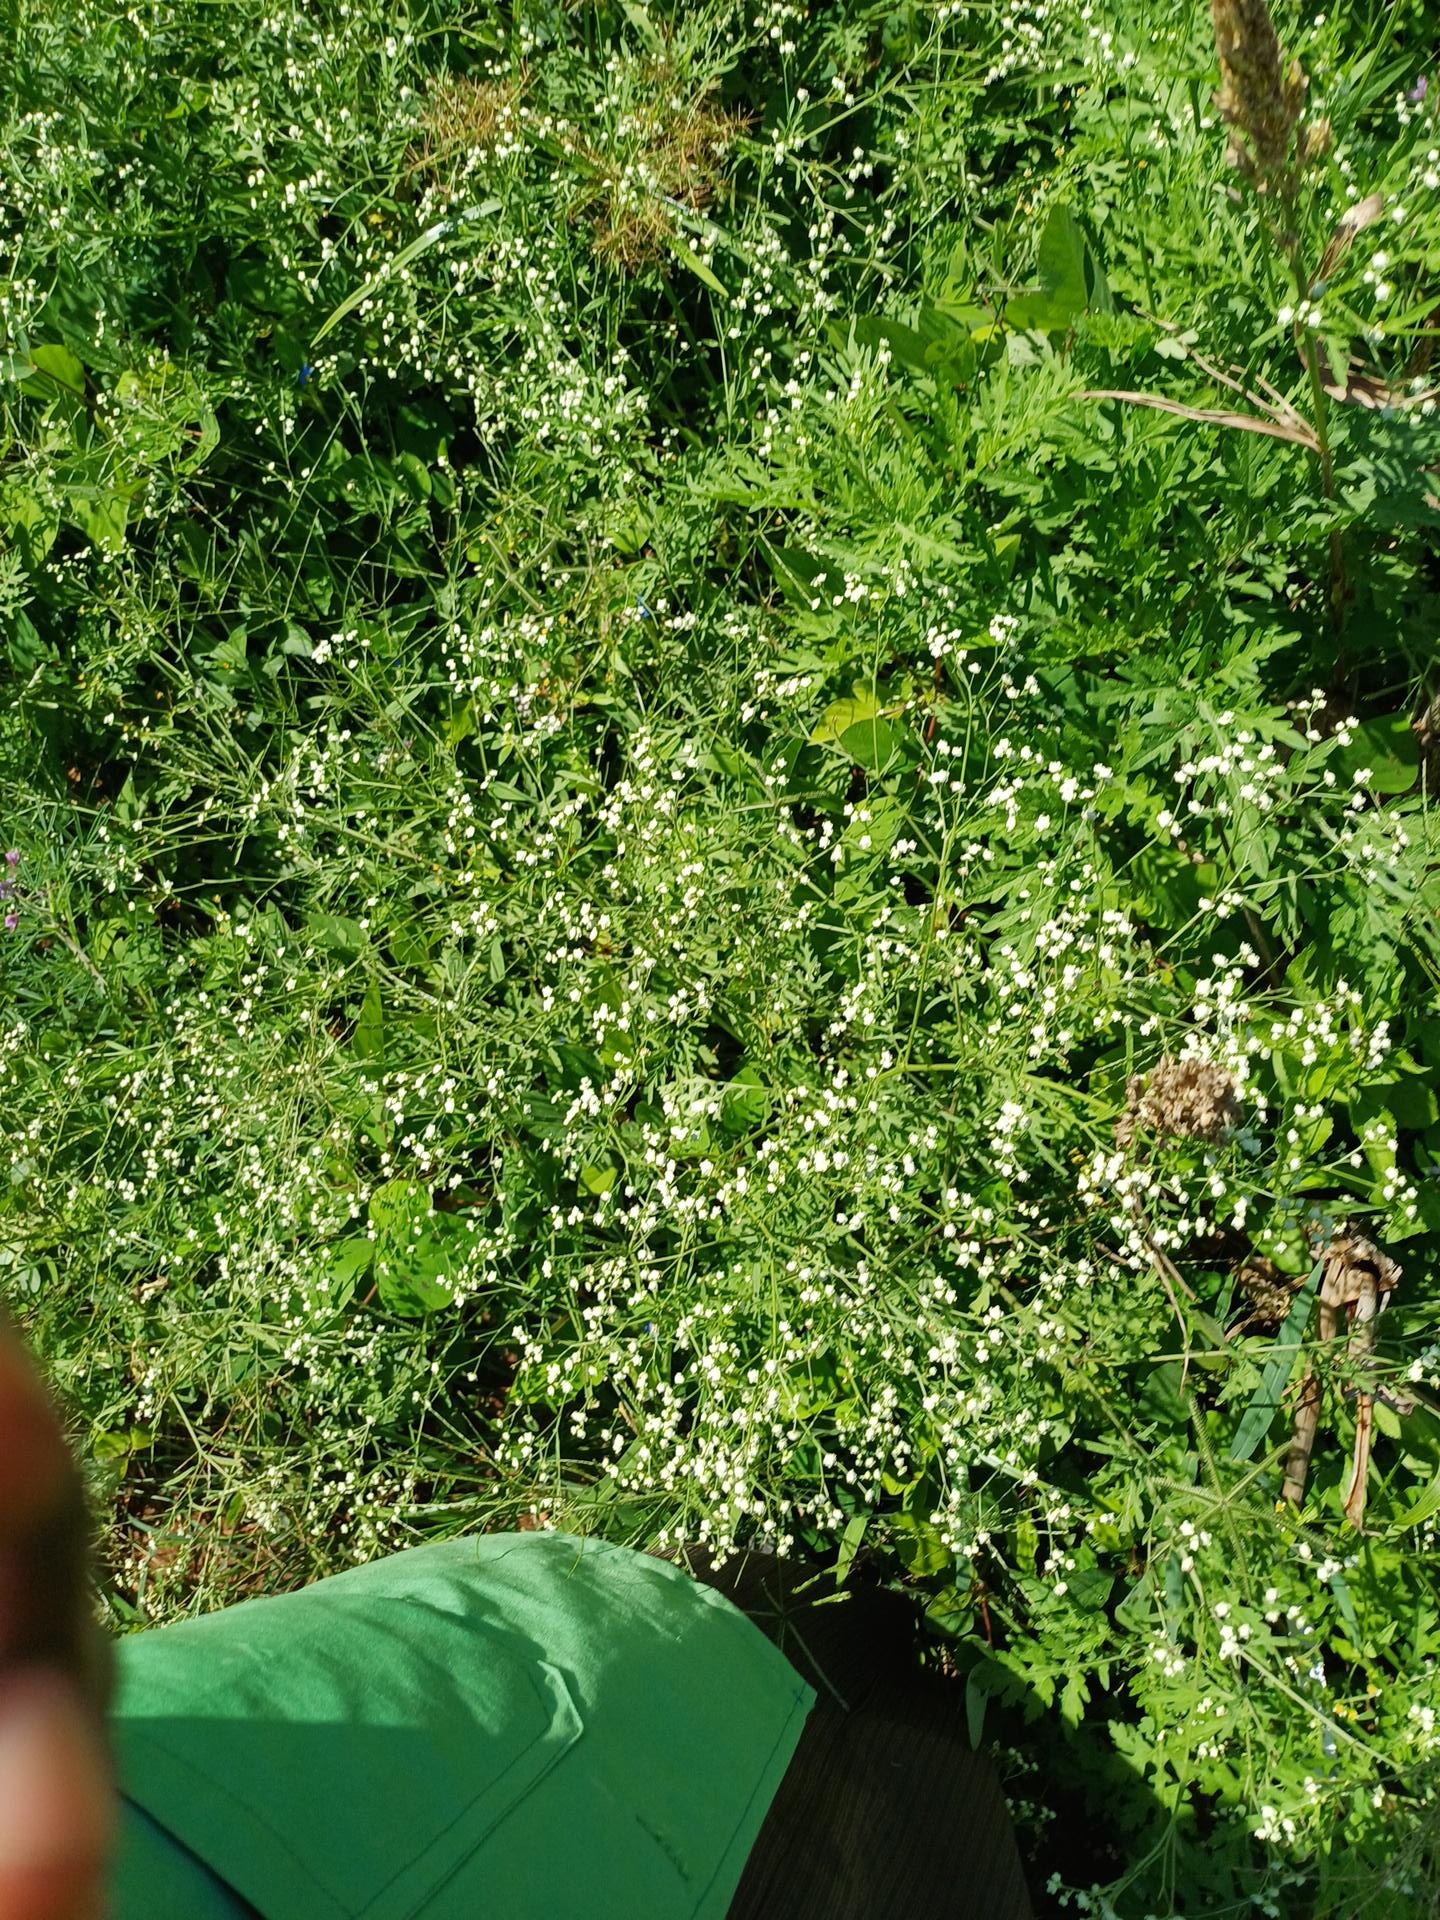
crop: sorghum
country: Kenya
